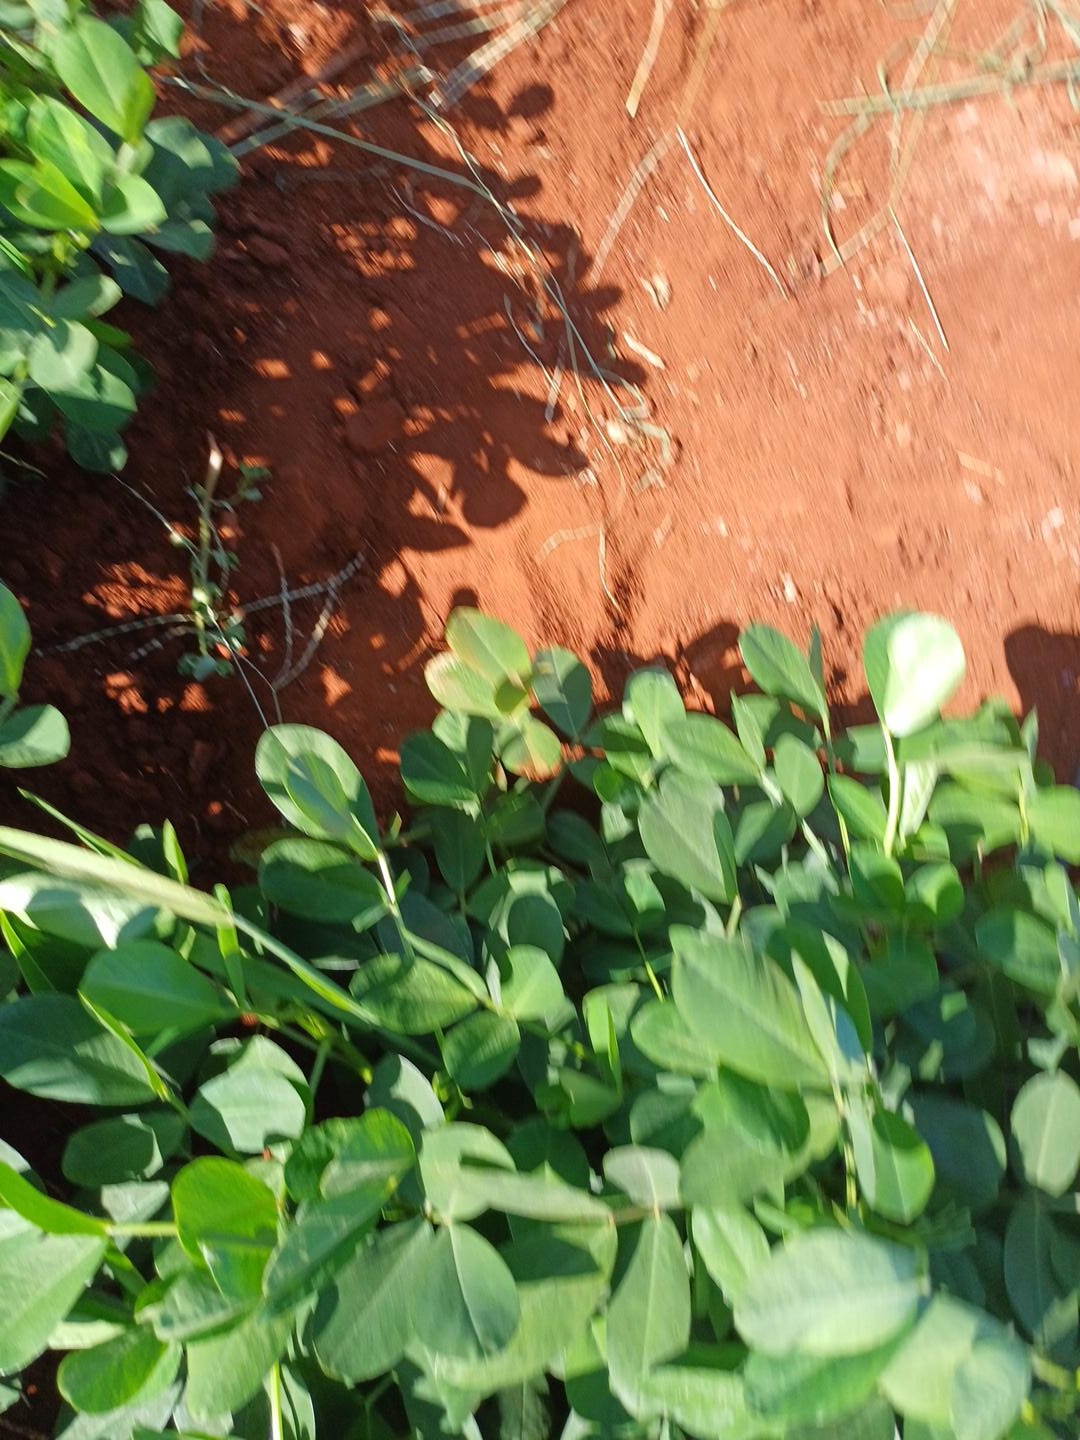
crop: groundnut
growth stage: flowering
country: Kenya
